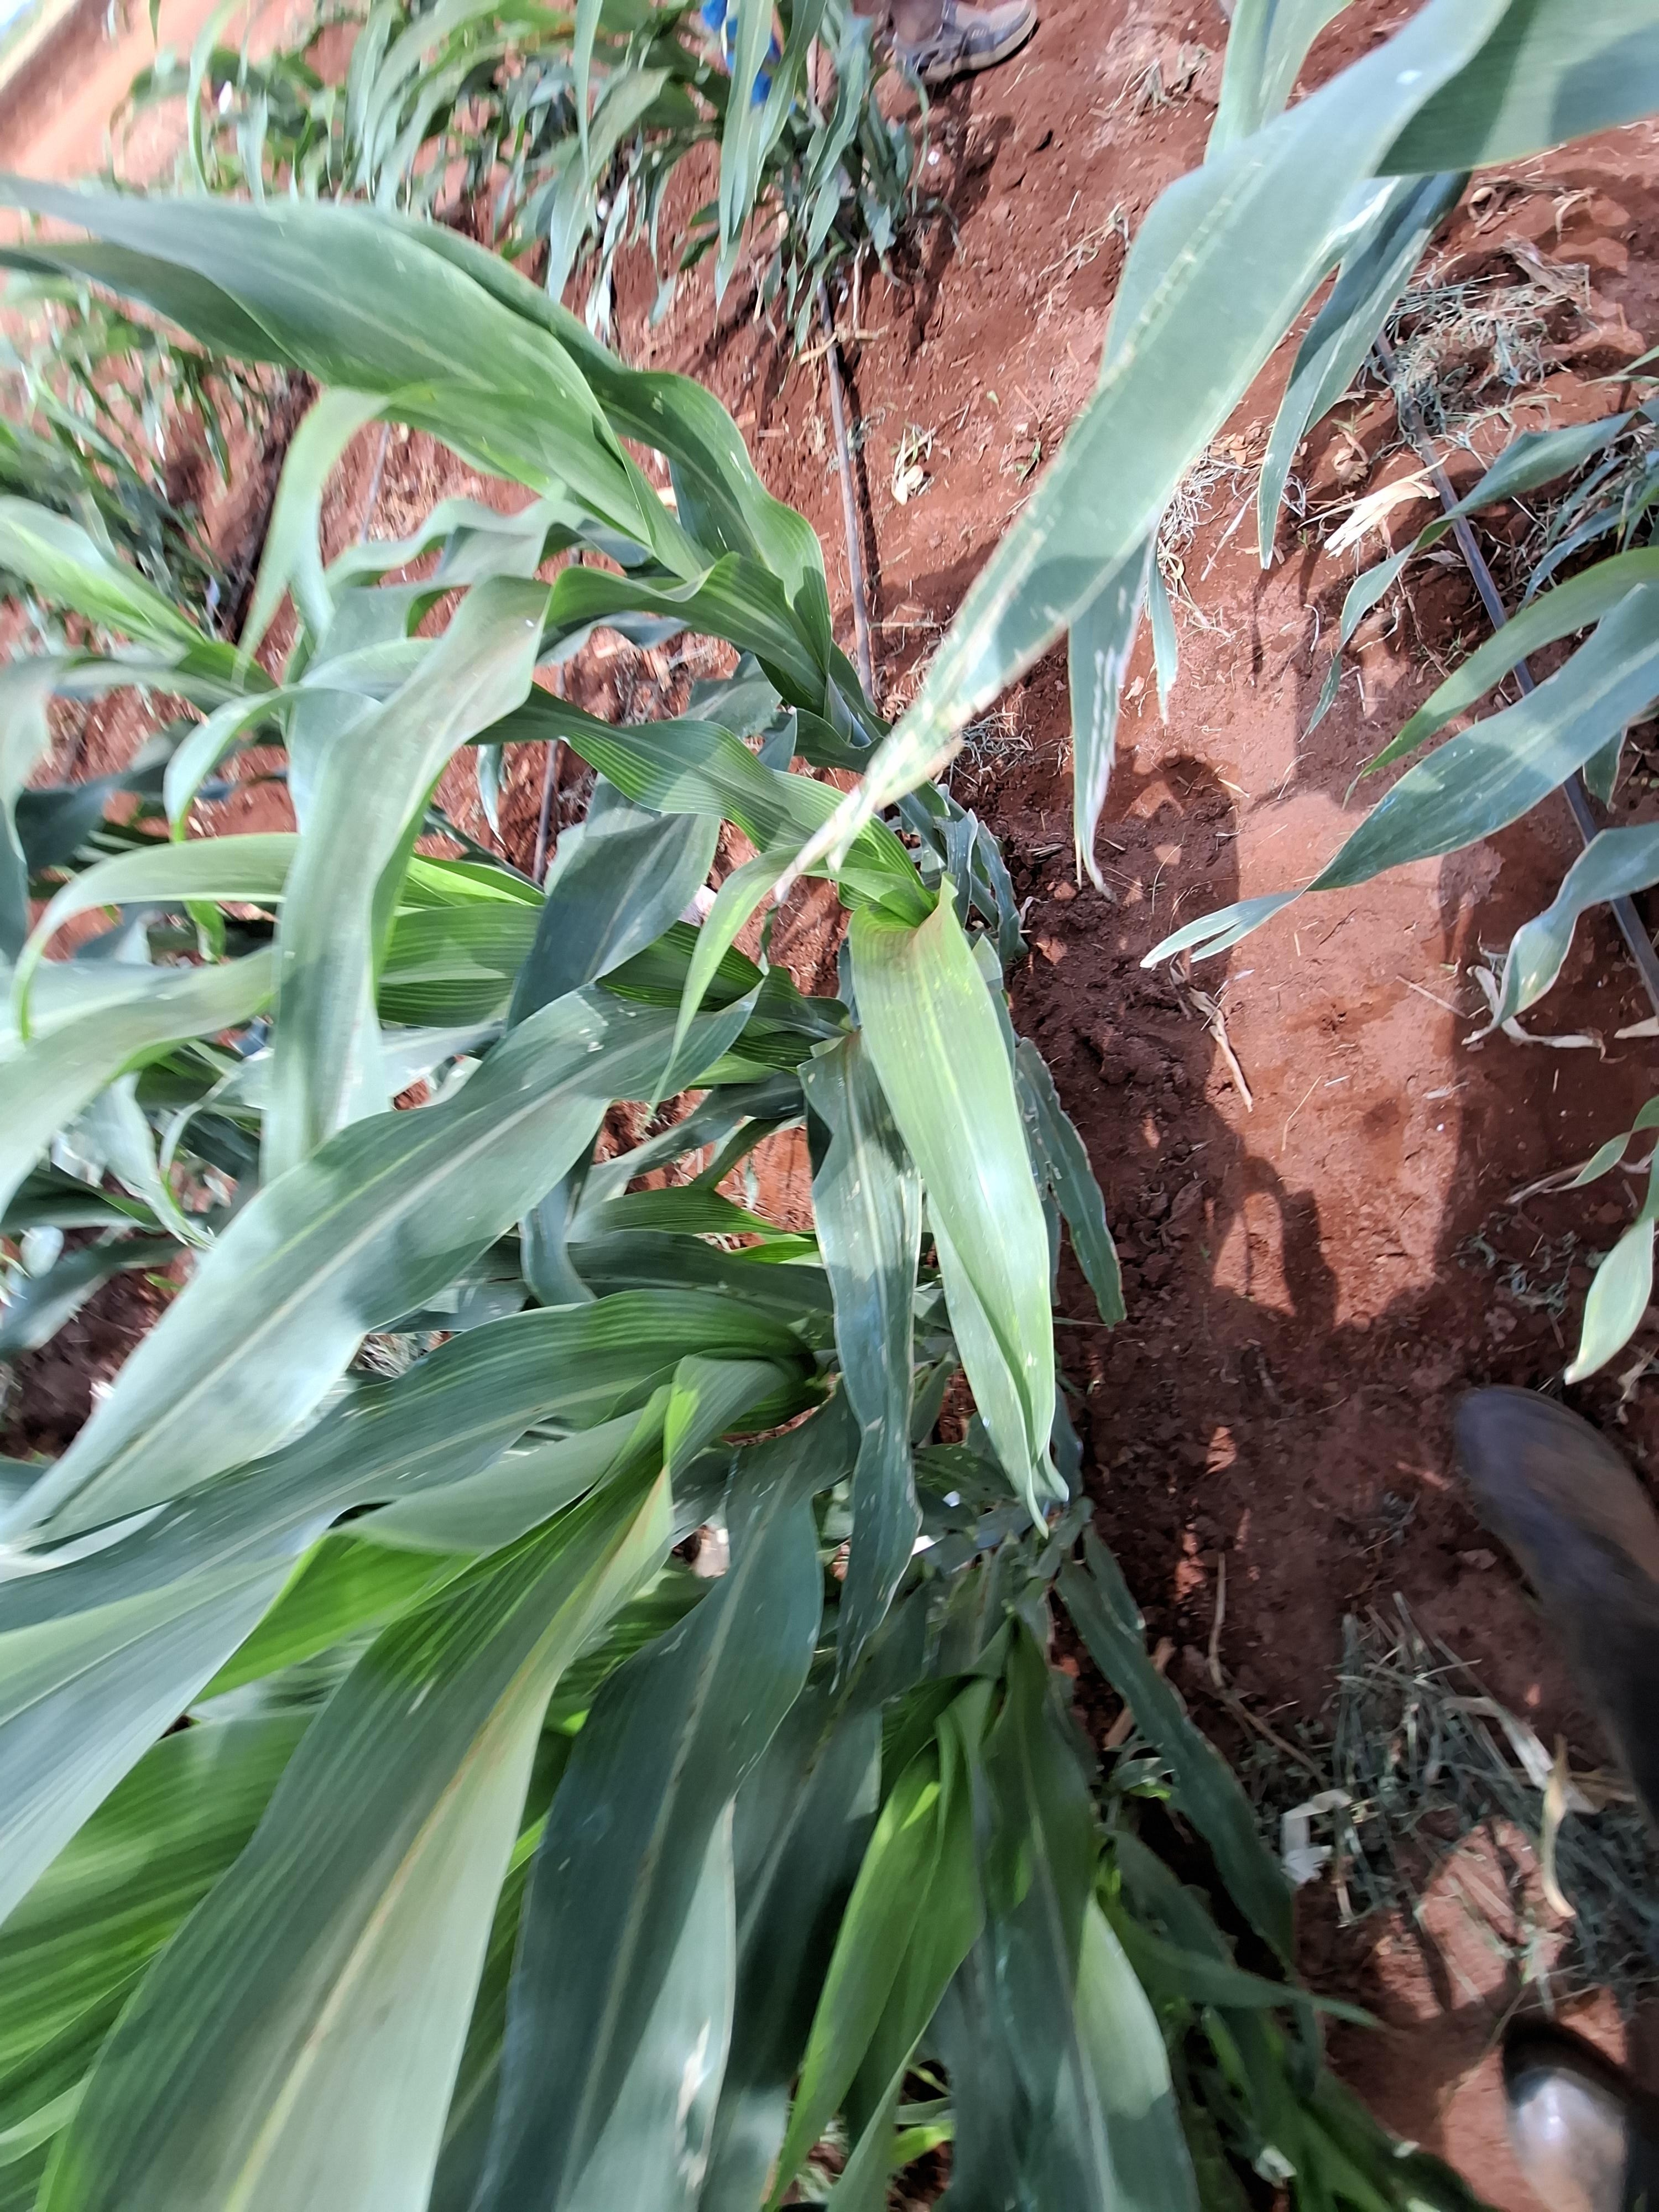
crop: sorghum
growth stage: vegetative
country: Kenya
